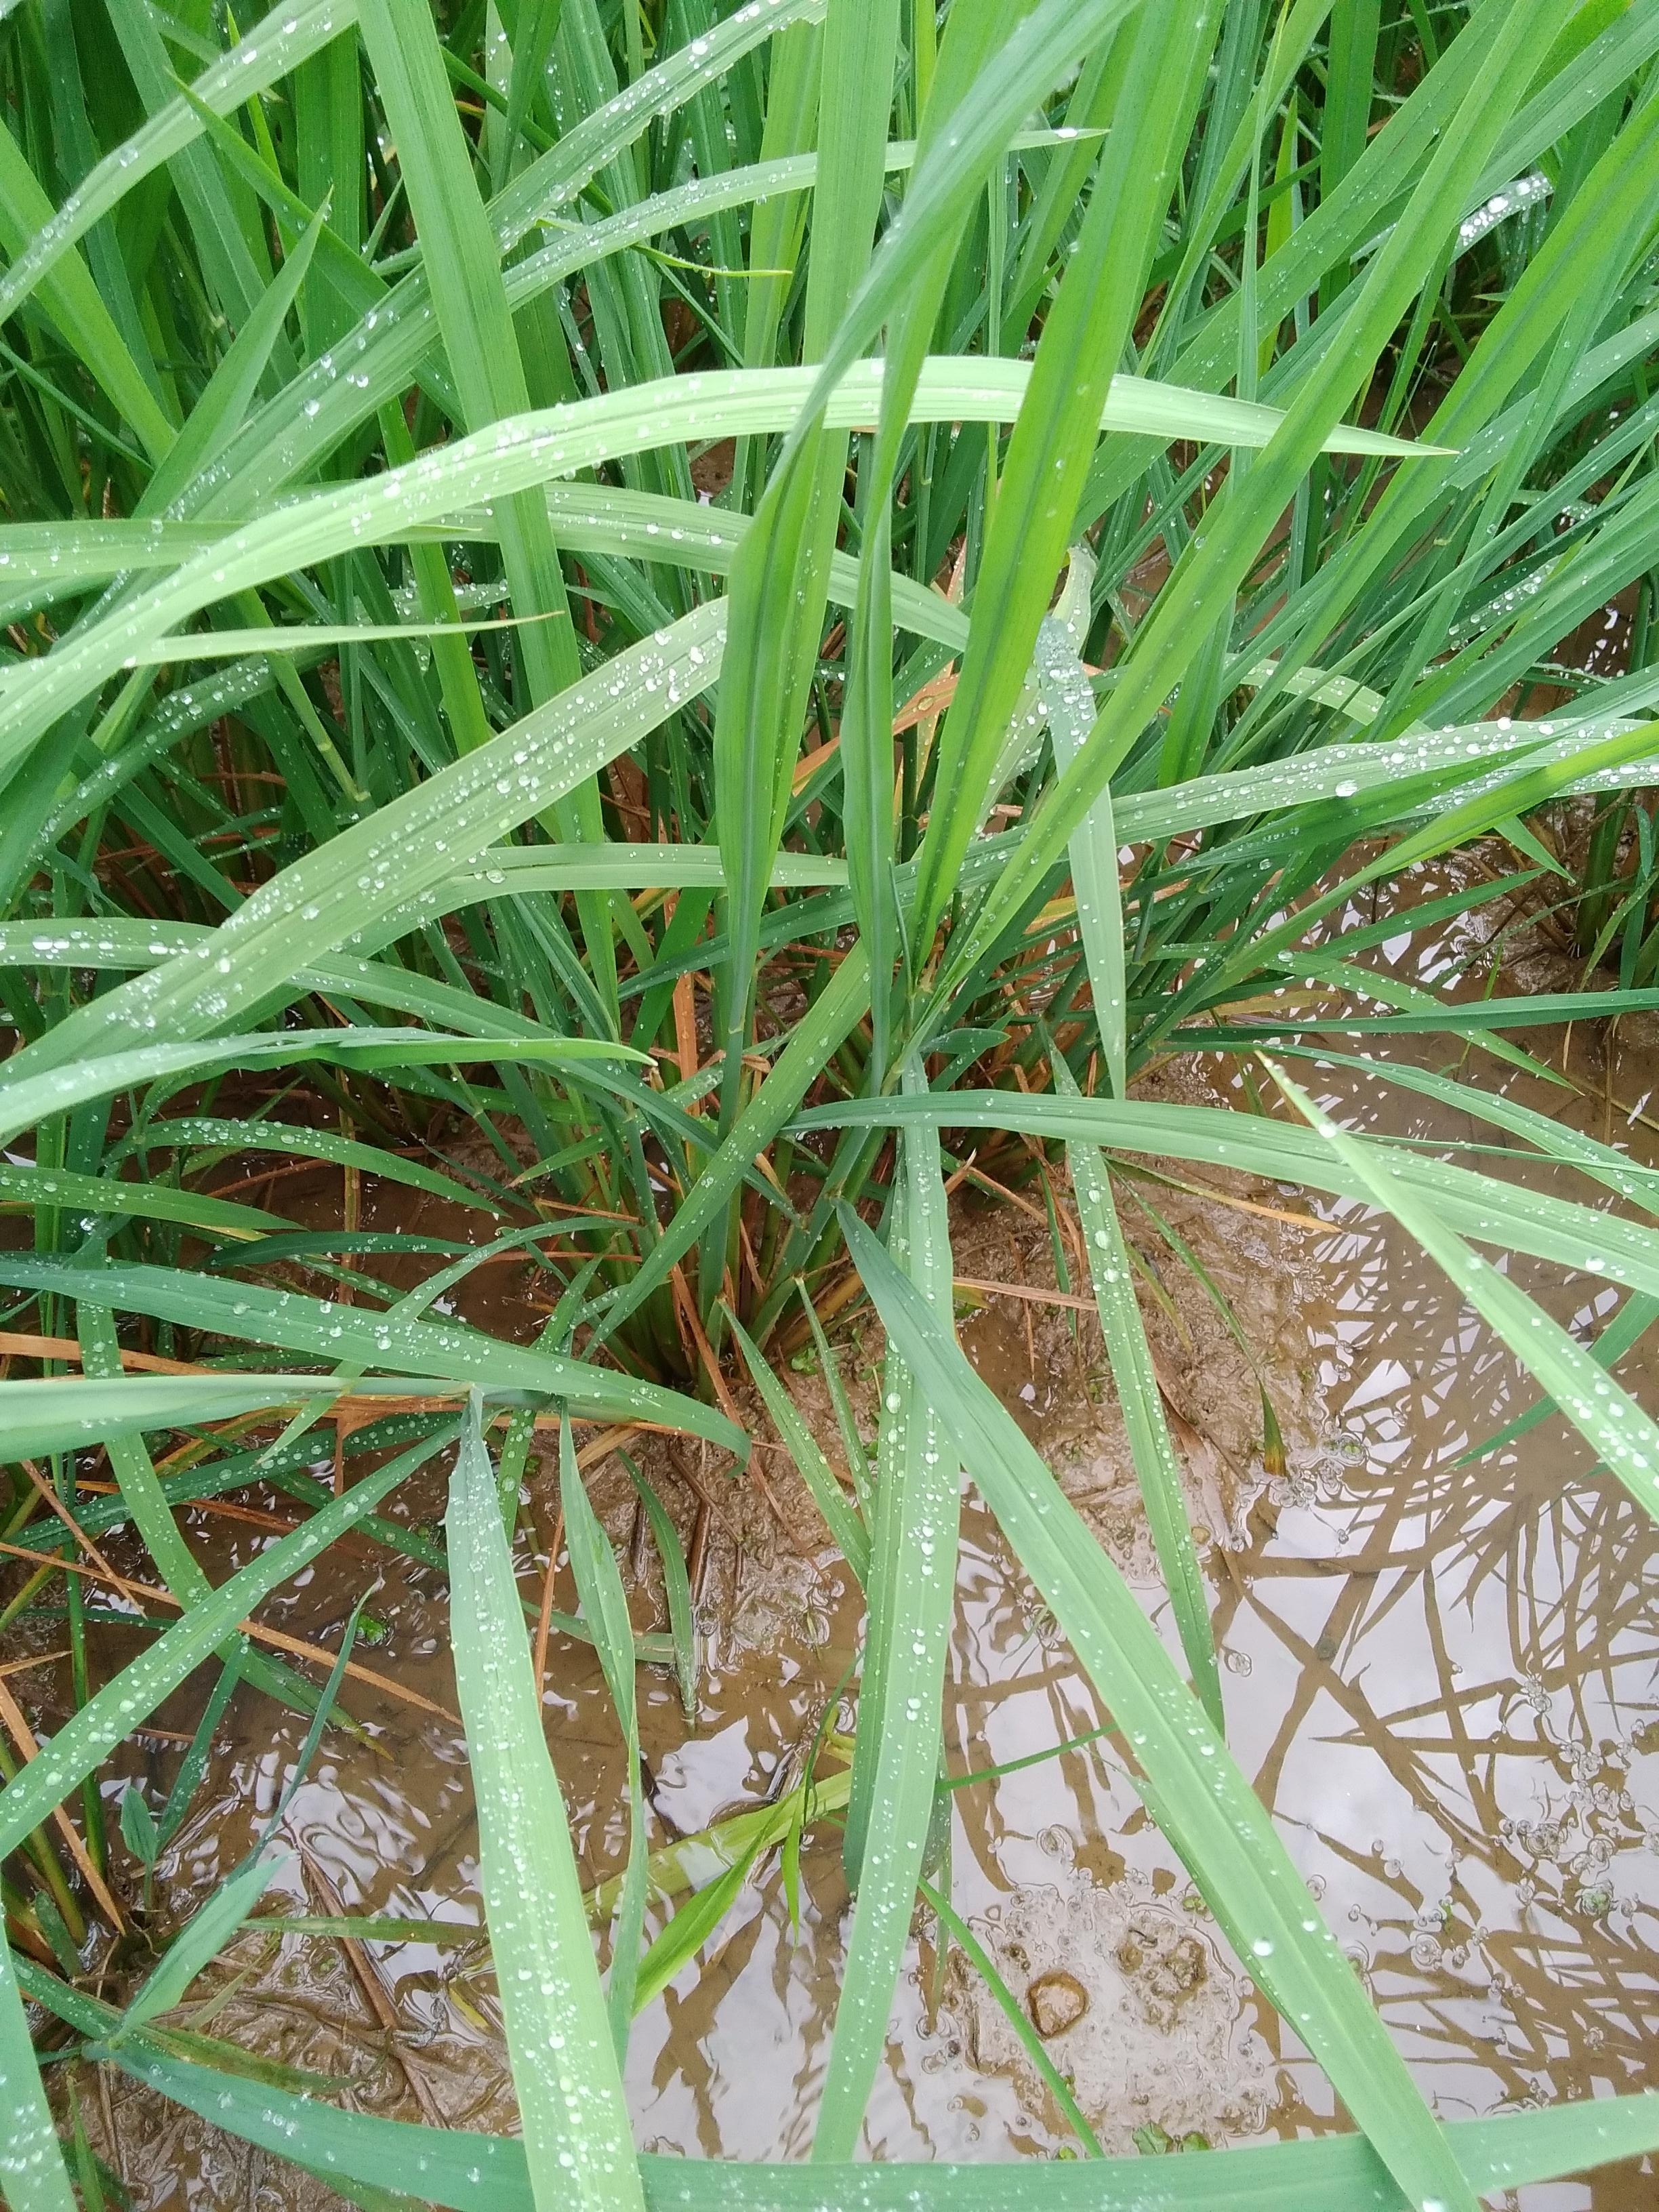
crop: rice
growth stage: elongation stem
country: Nigeria
